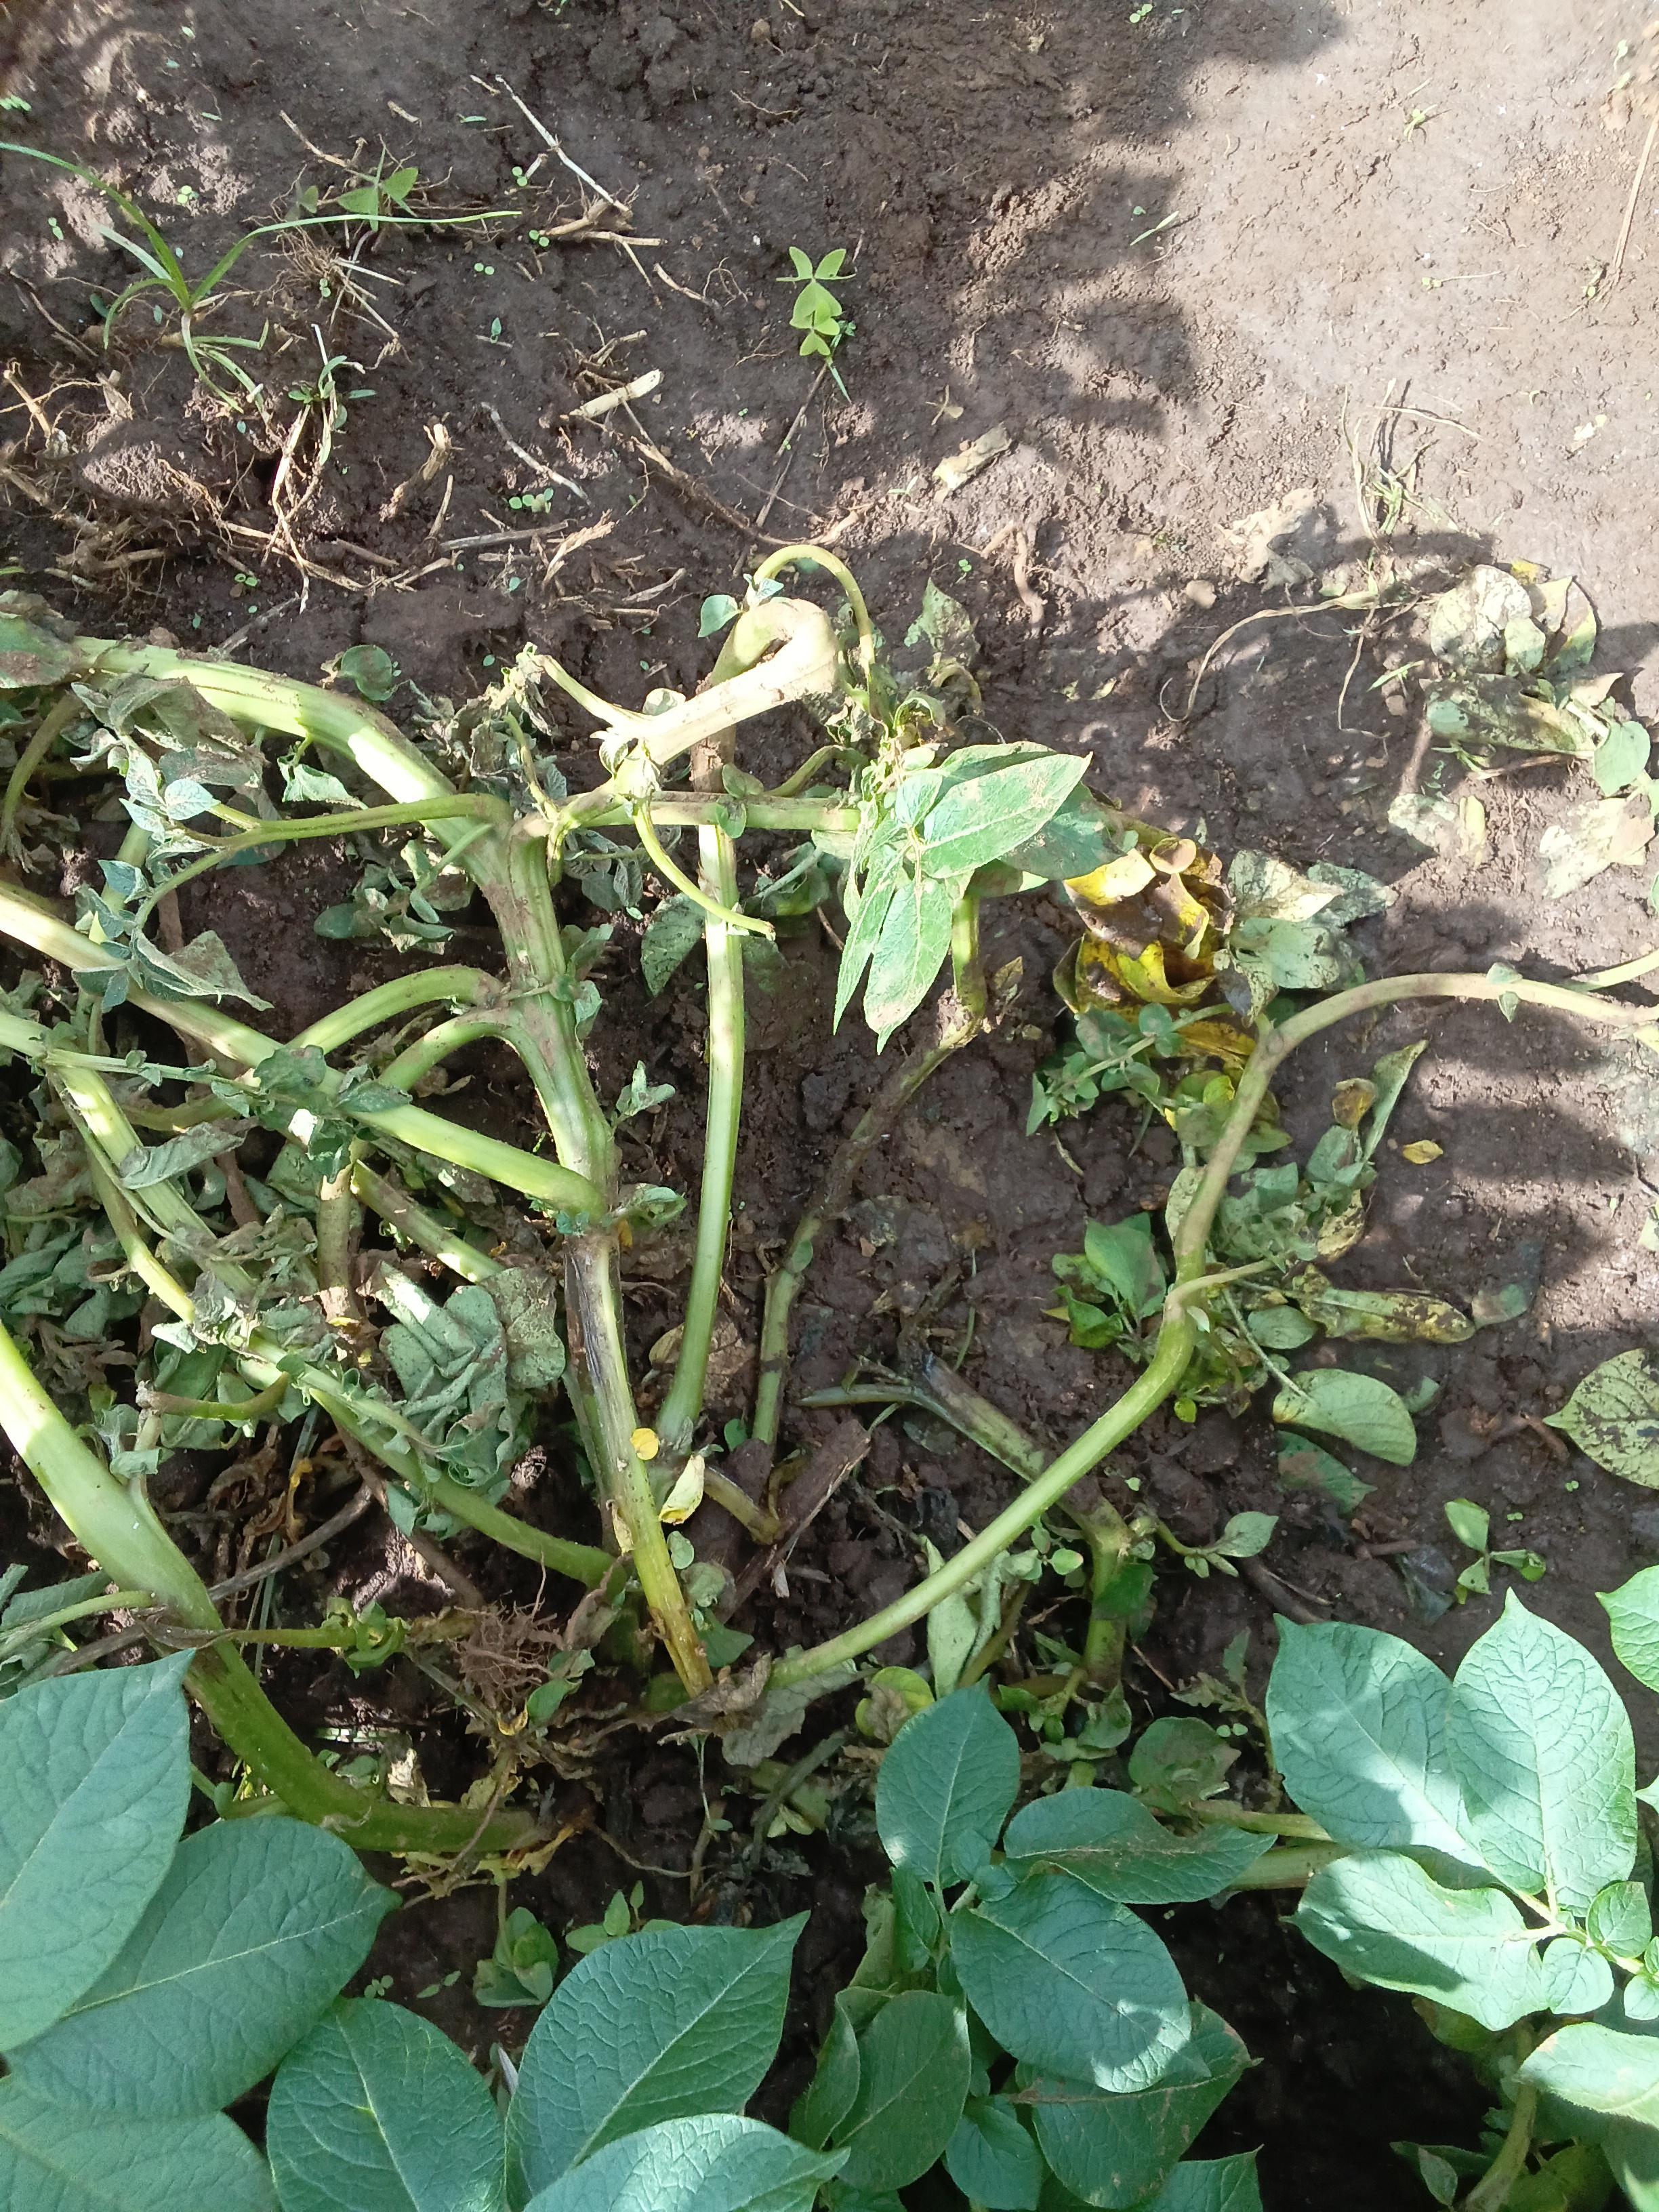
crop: potato
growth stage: vegetative
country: Kenya
